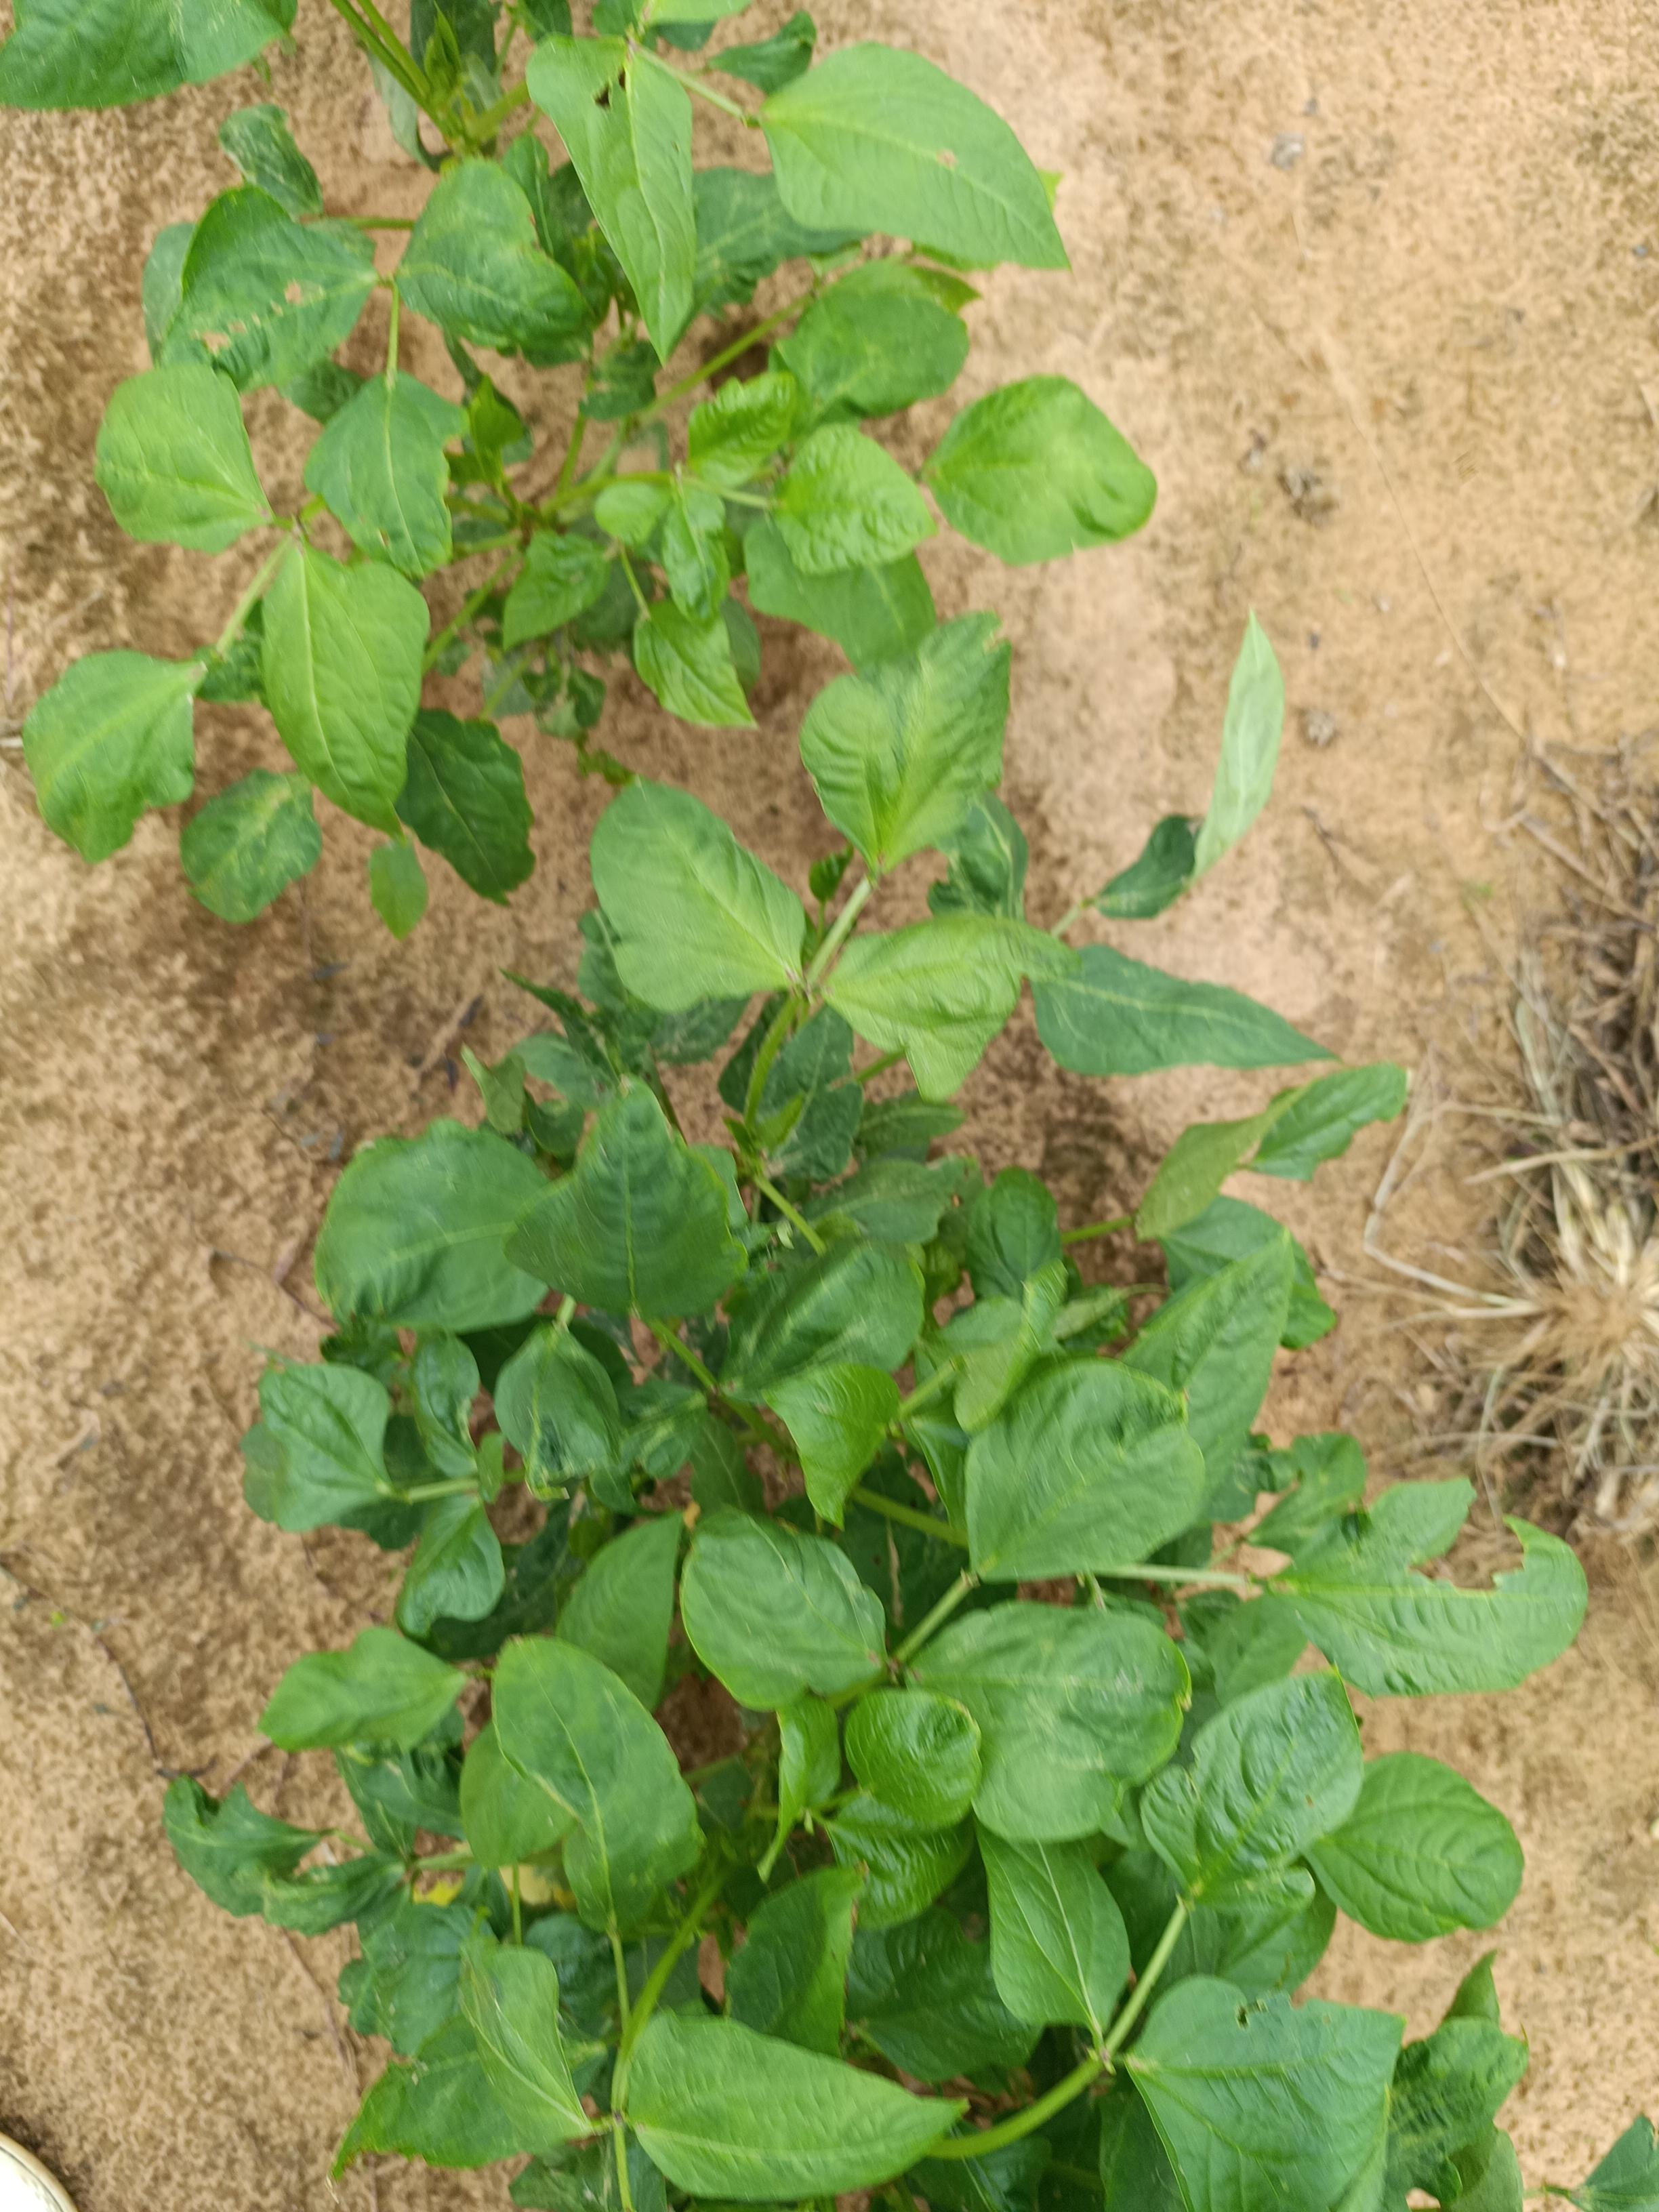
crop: cowpea
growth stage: emergence
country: Nigeria
